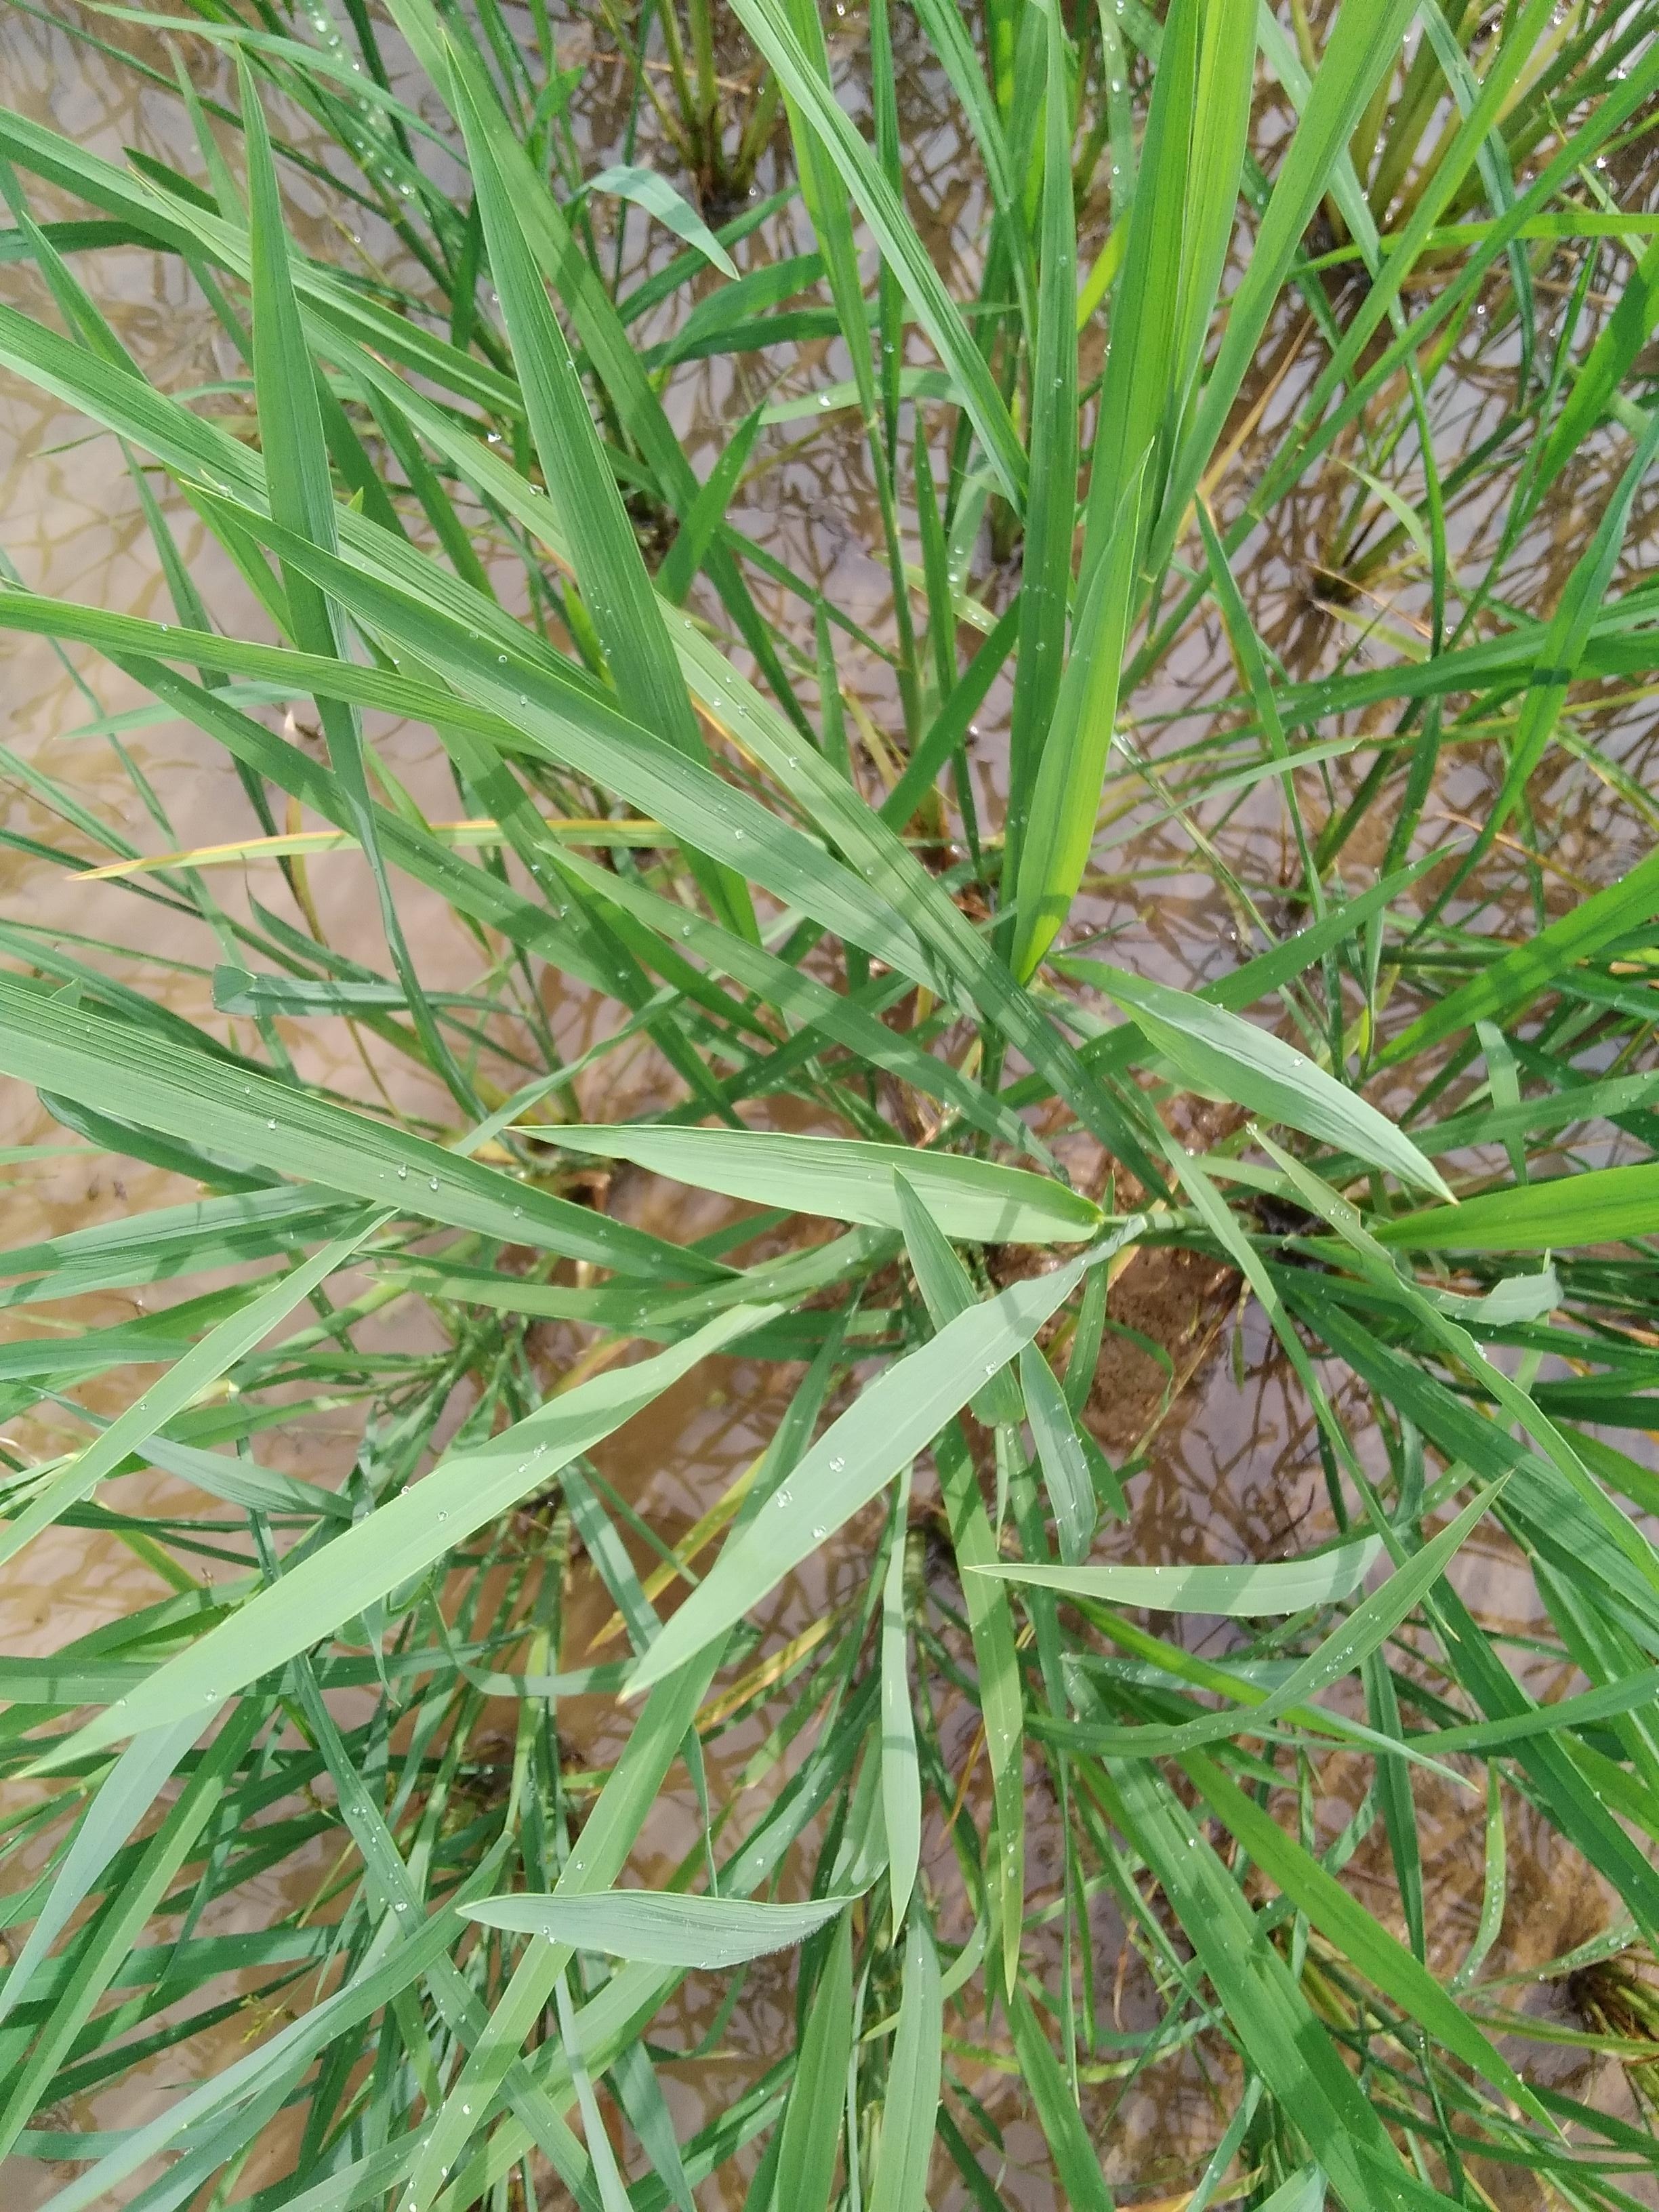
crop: rice
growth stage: elongation stem
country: Nigeria
